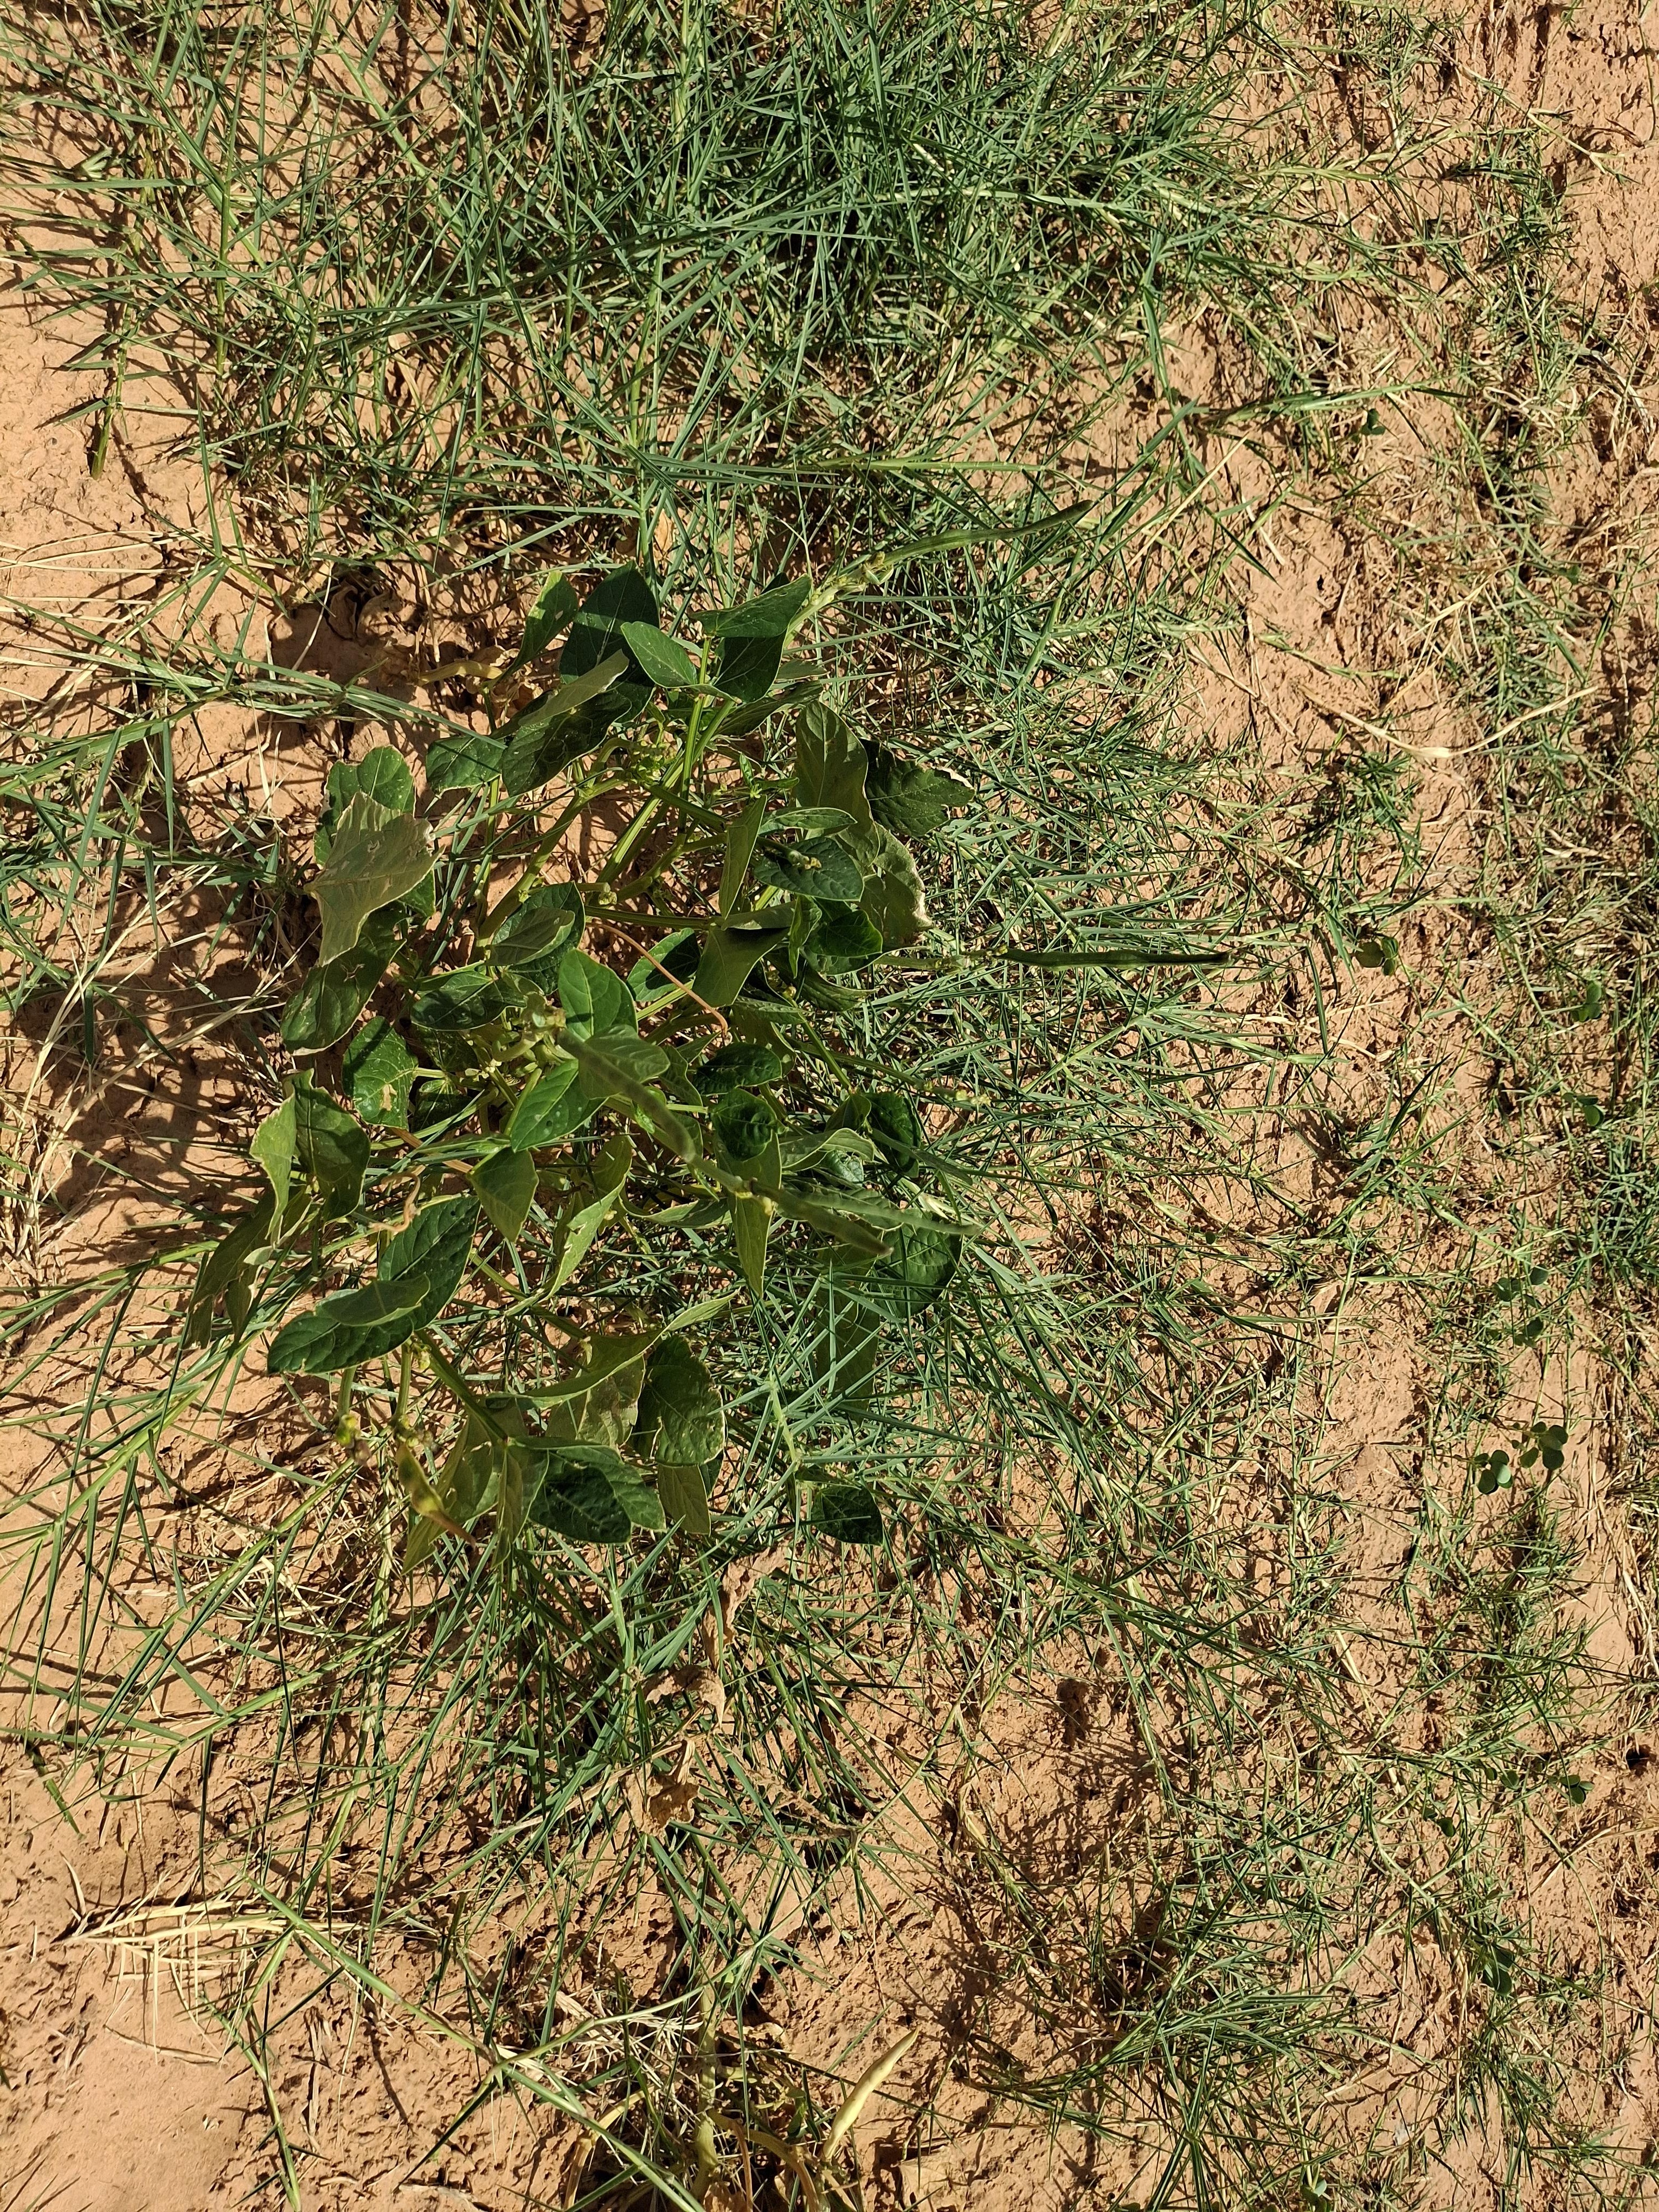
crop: cowpea
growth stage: harvest maturity
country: Nigeria
